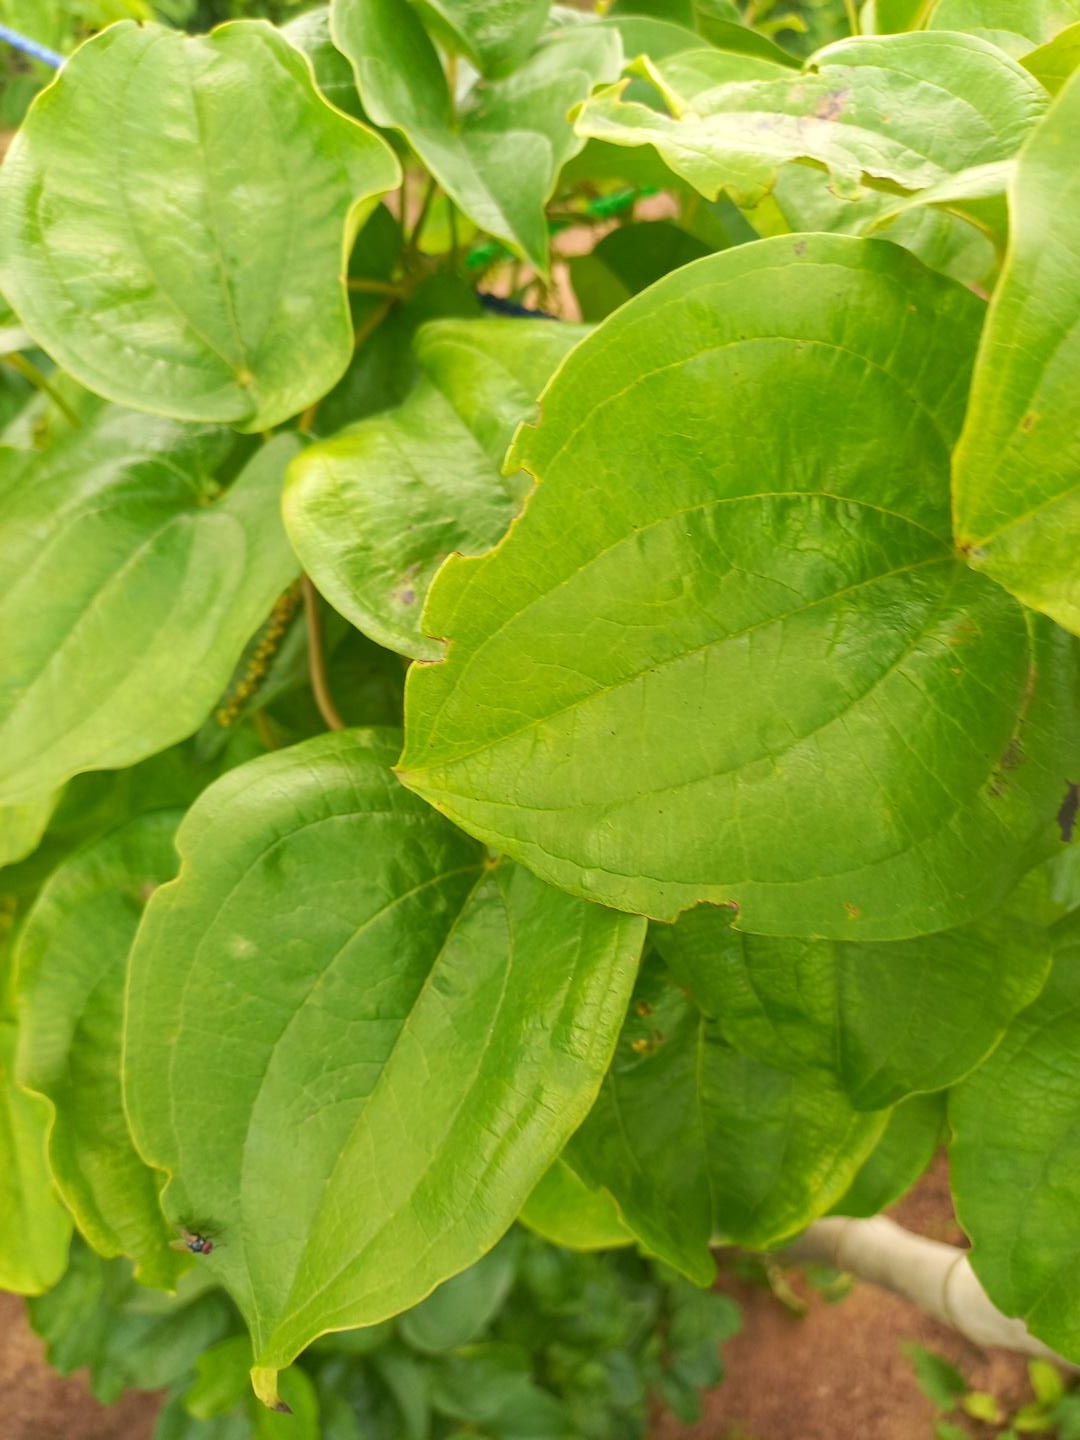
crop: yam
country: Nigeria
